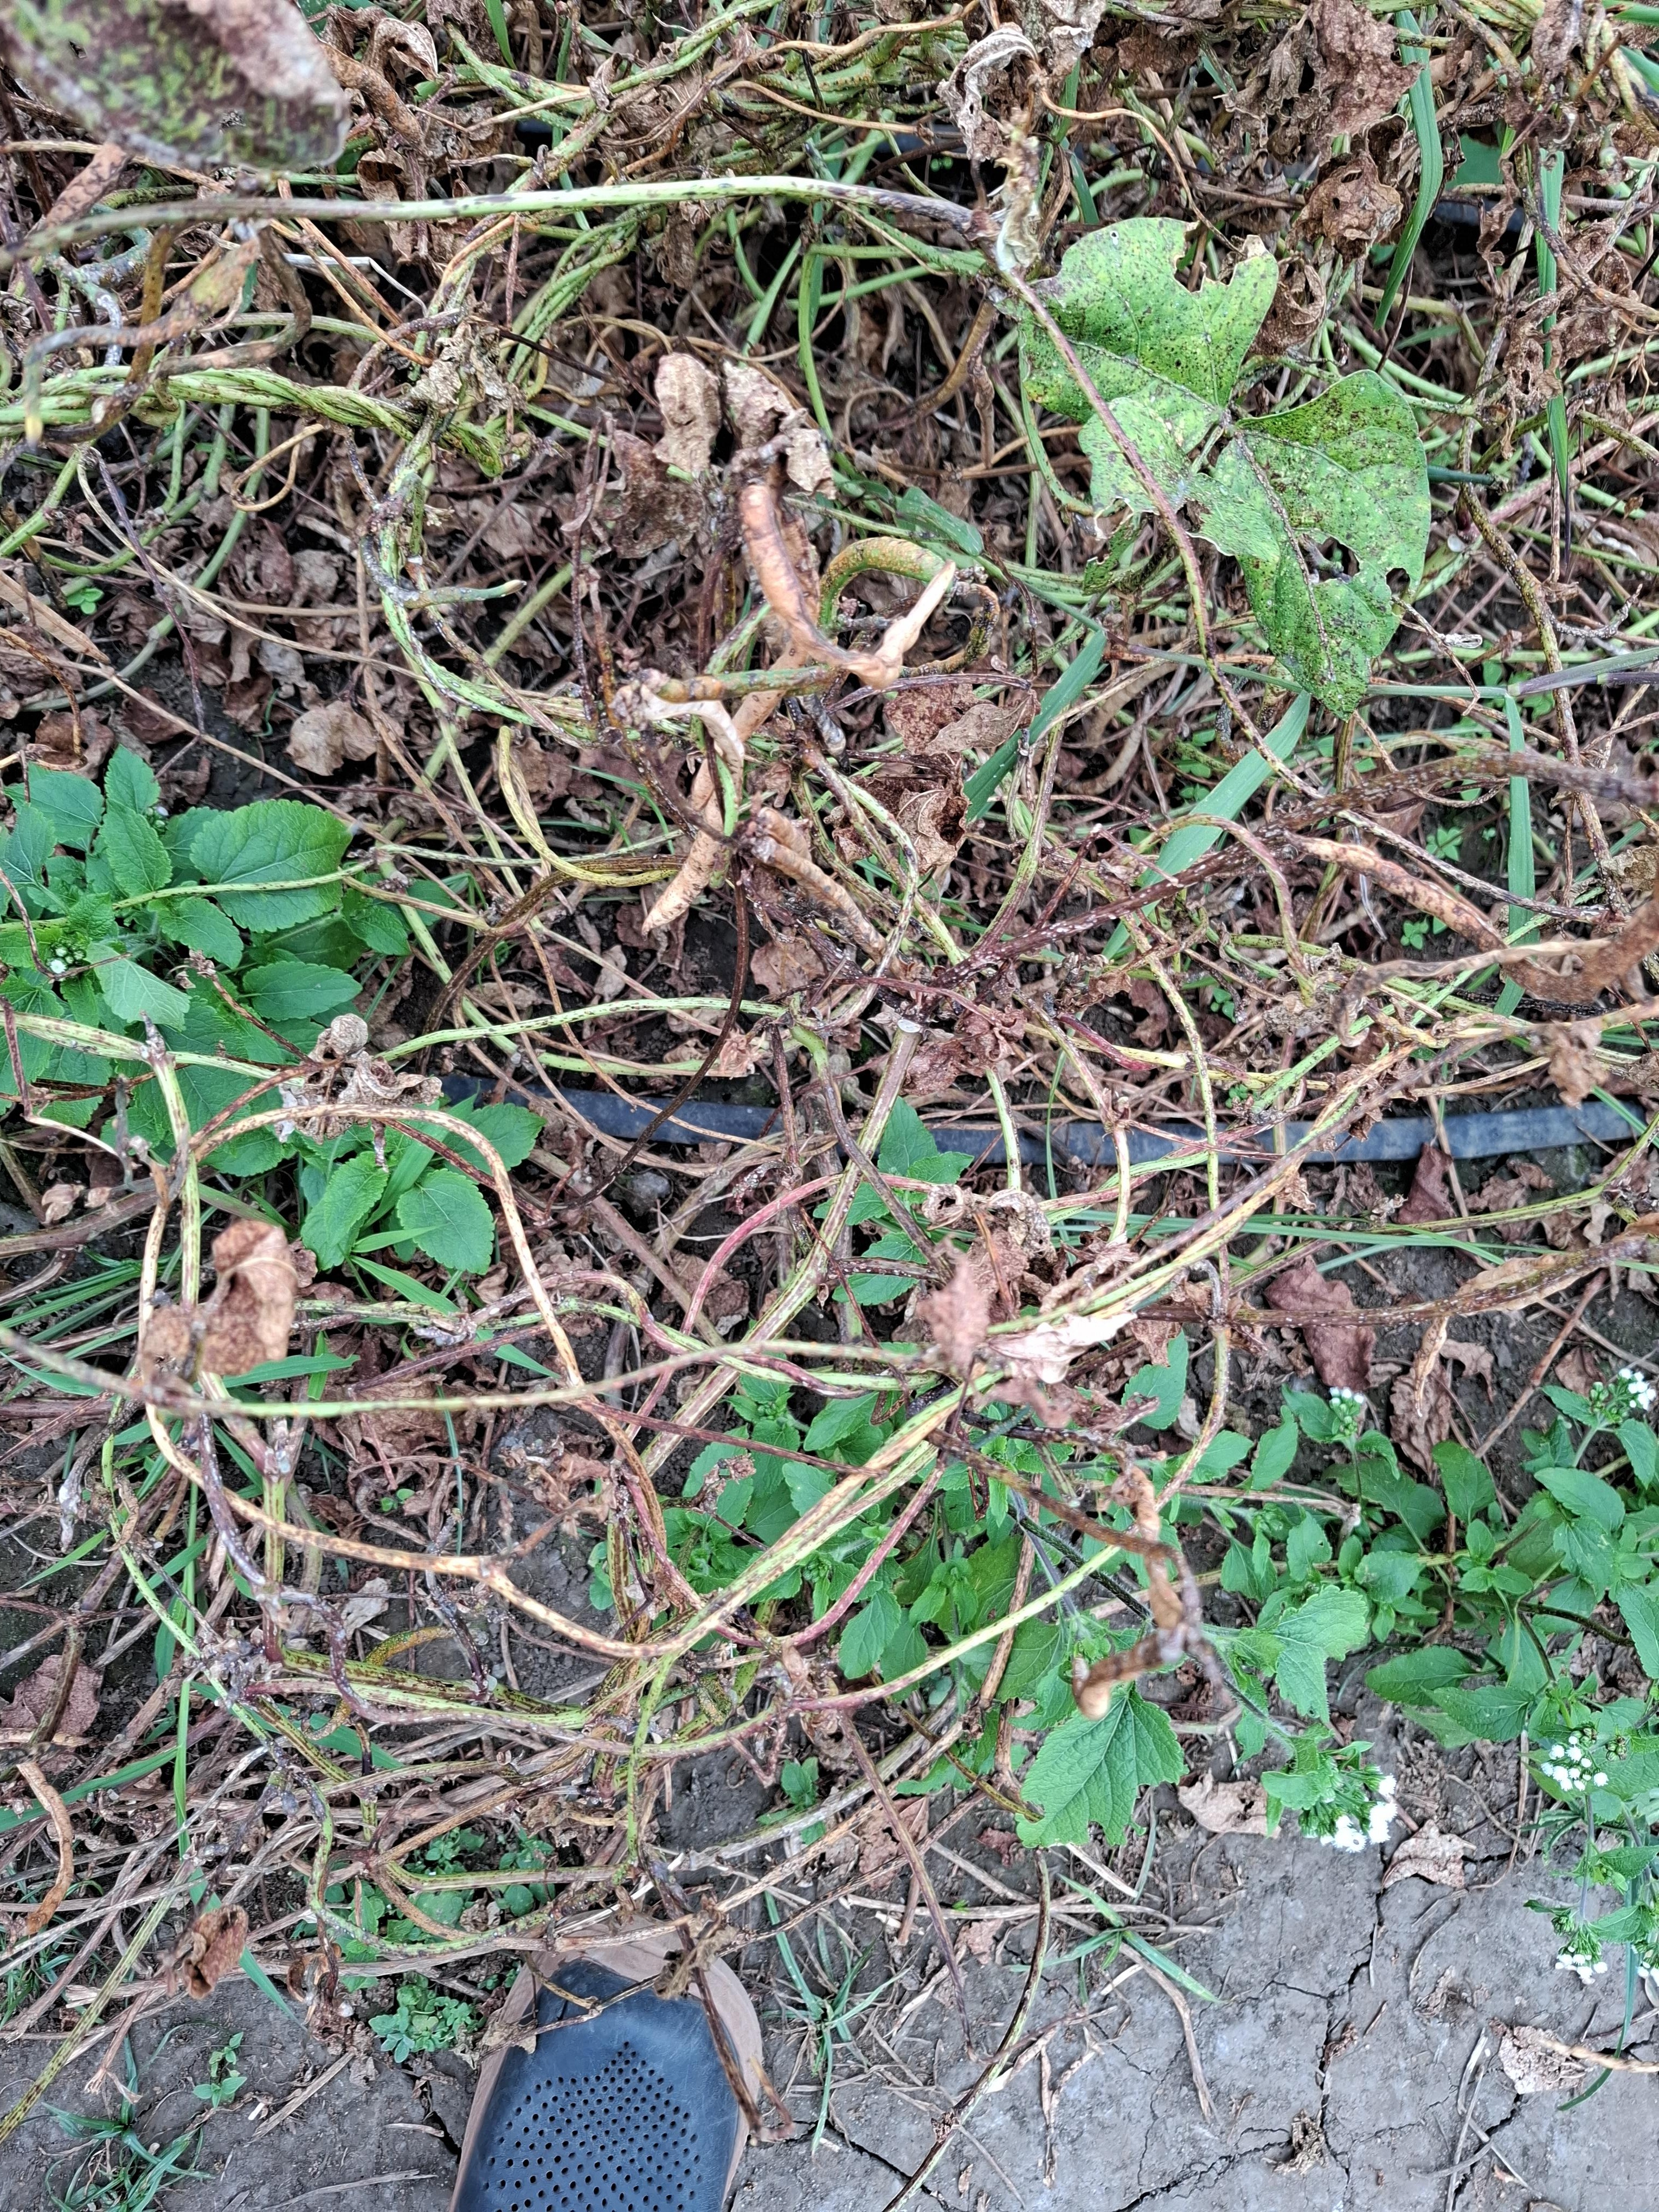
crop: cowpea
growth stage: development pod
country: Tanzania
